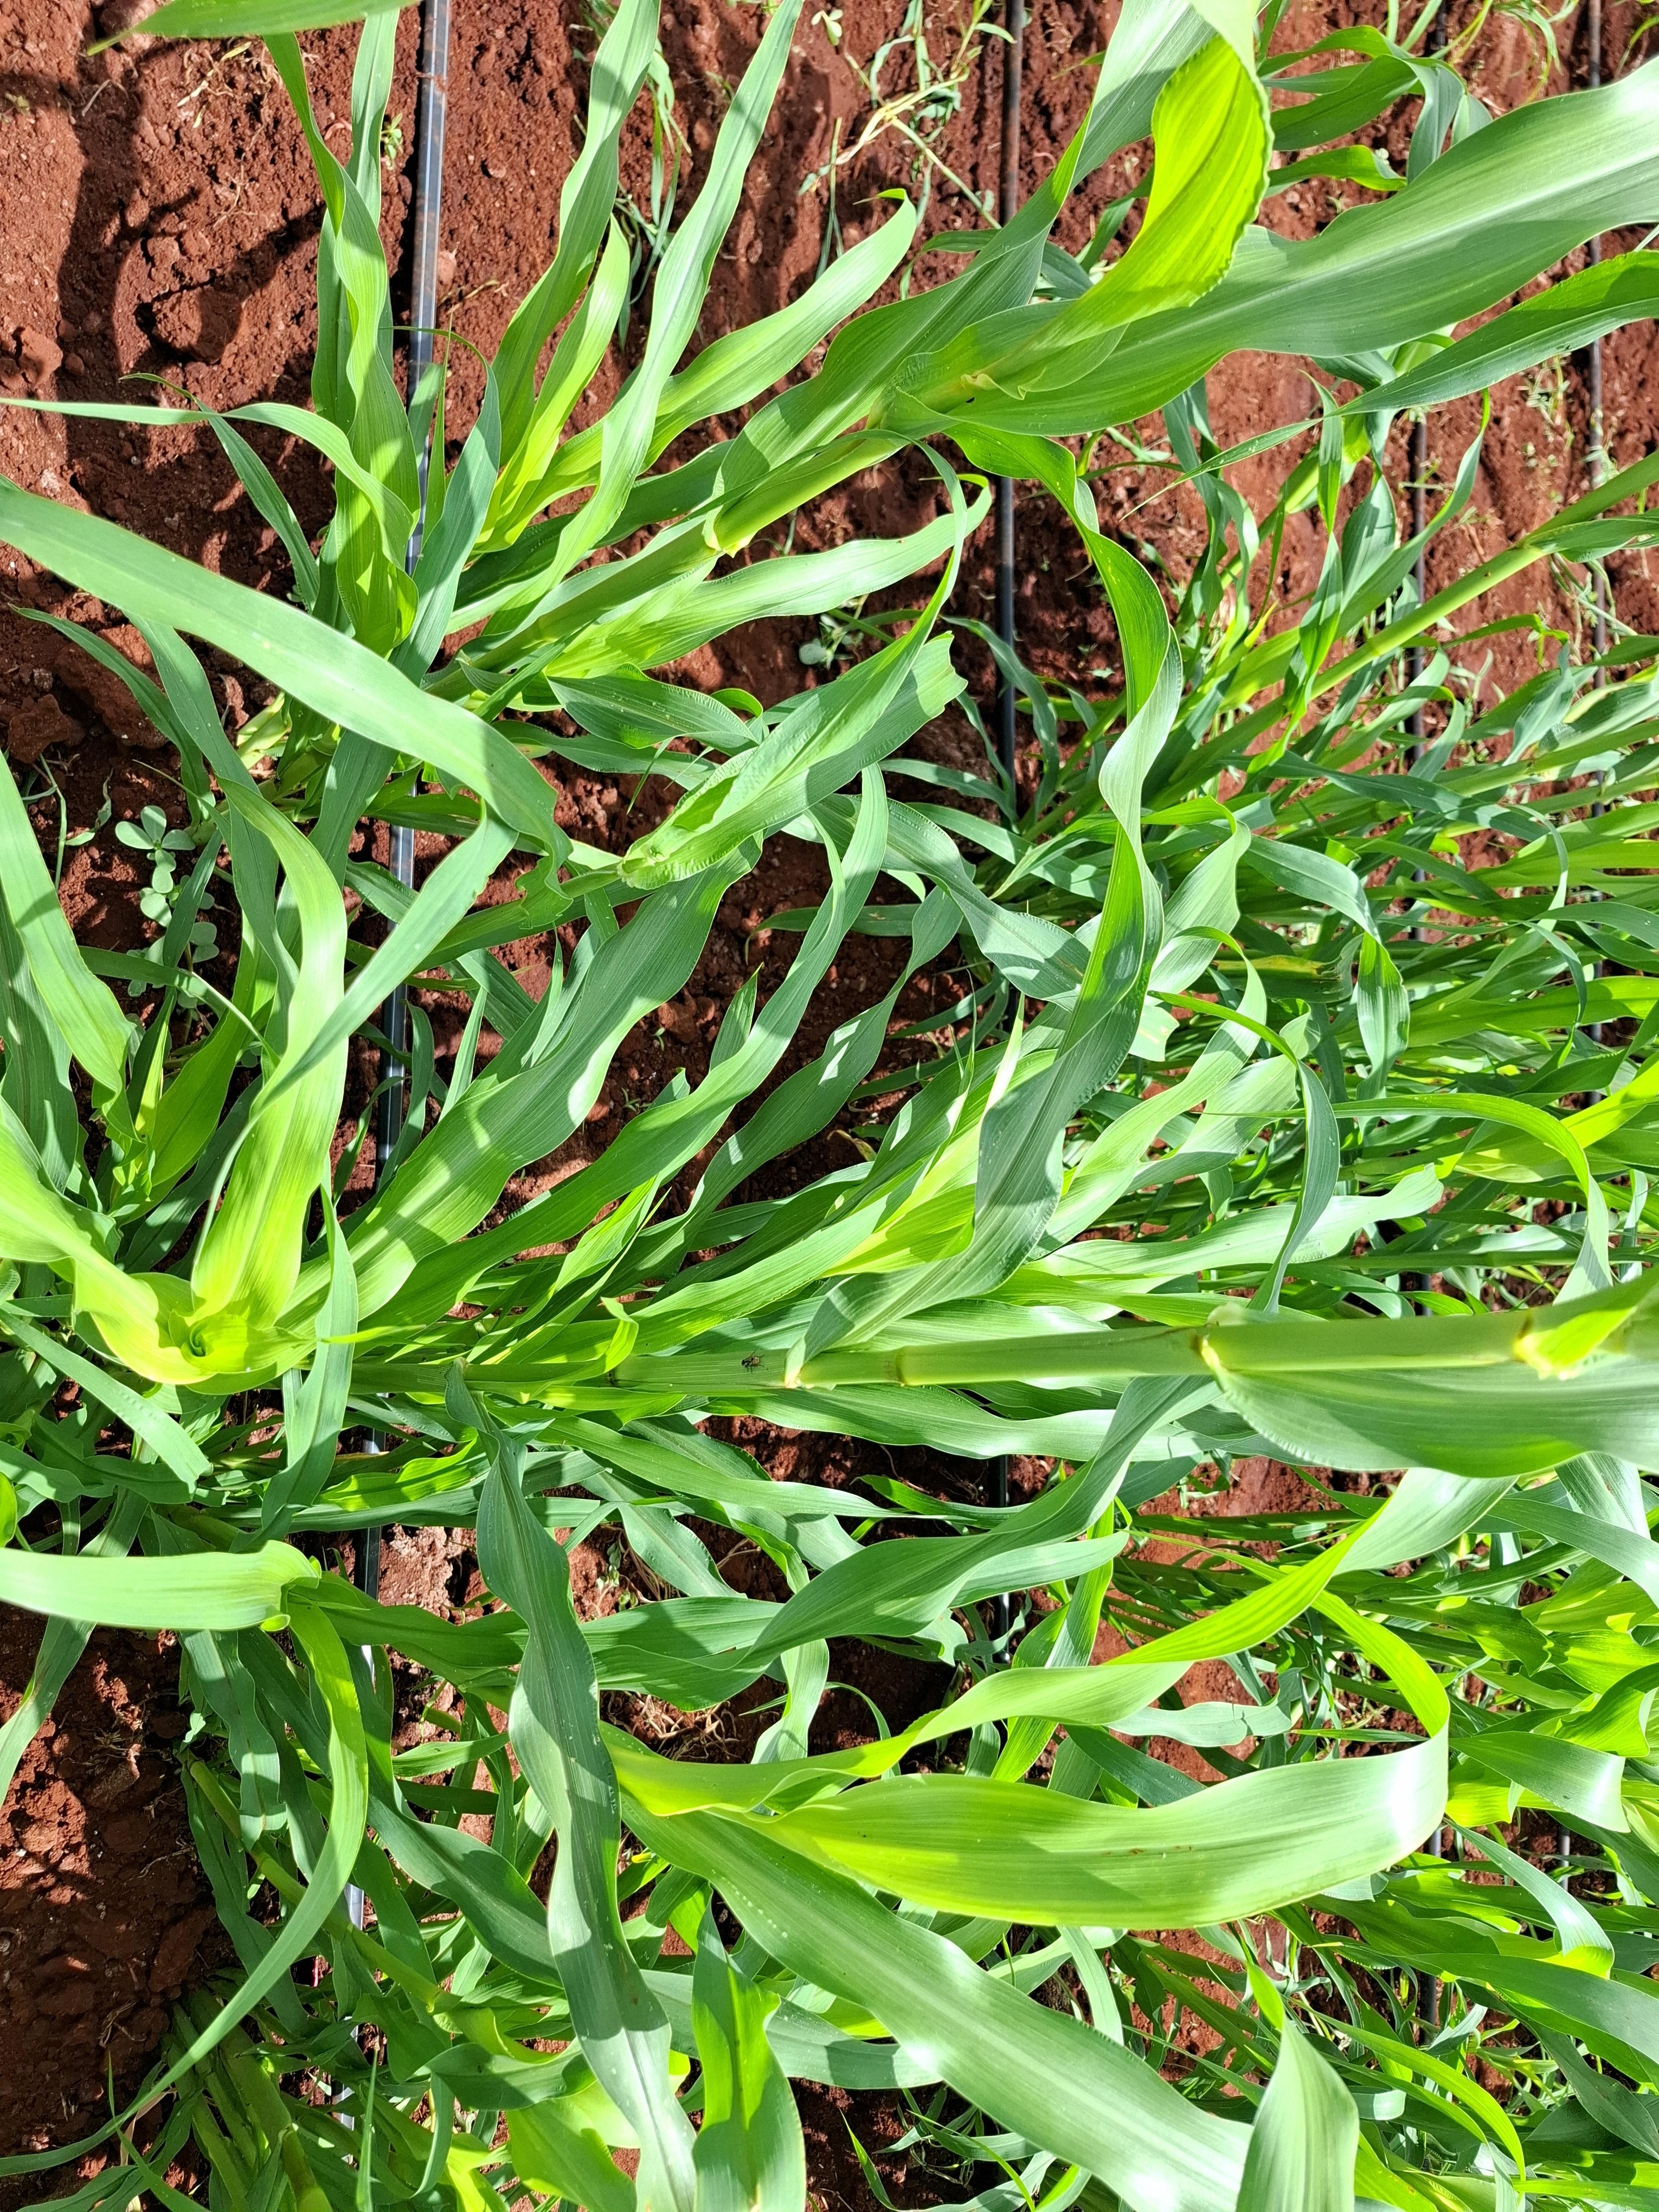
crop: pearl millet
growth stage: elongation stem
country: Kenya
